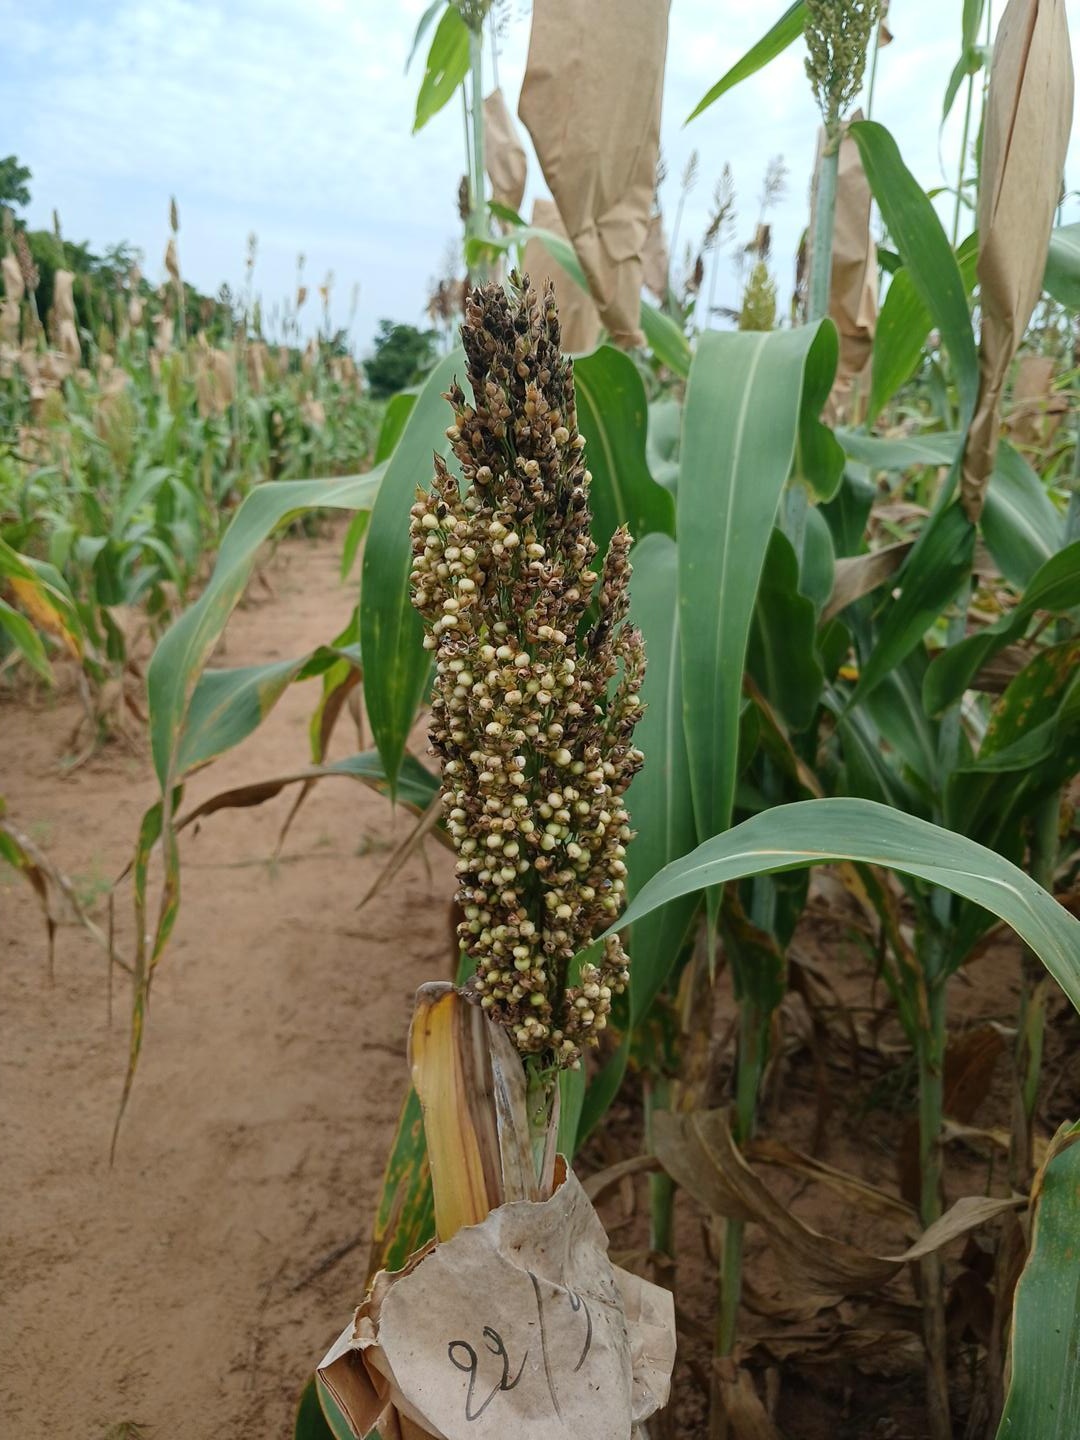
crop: sorghum
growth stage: filling grain
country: Senegal
